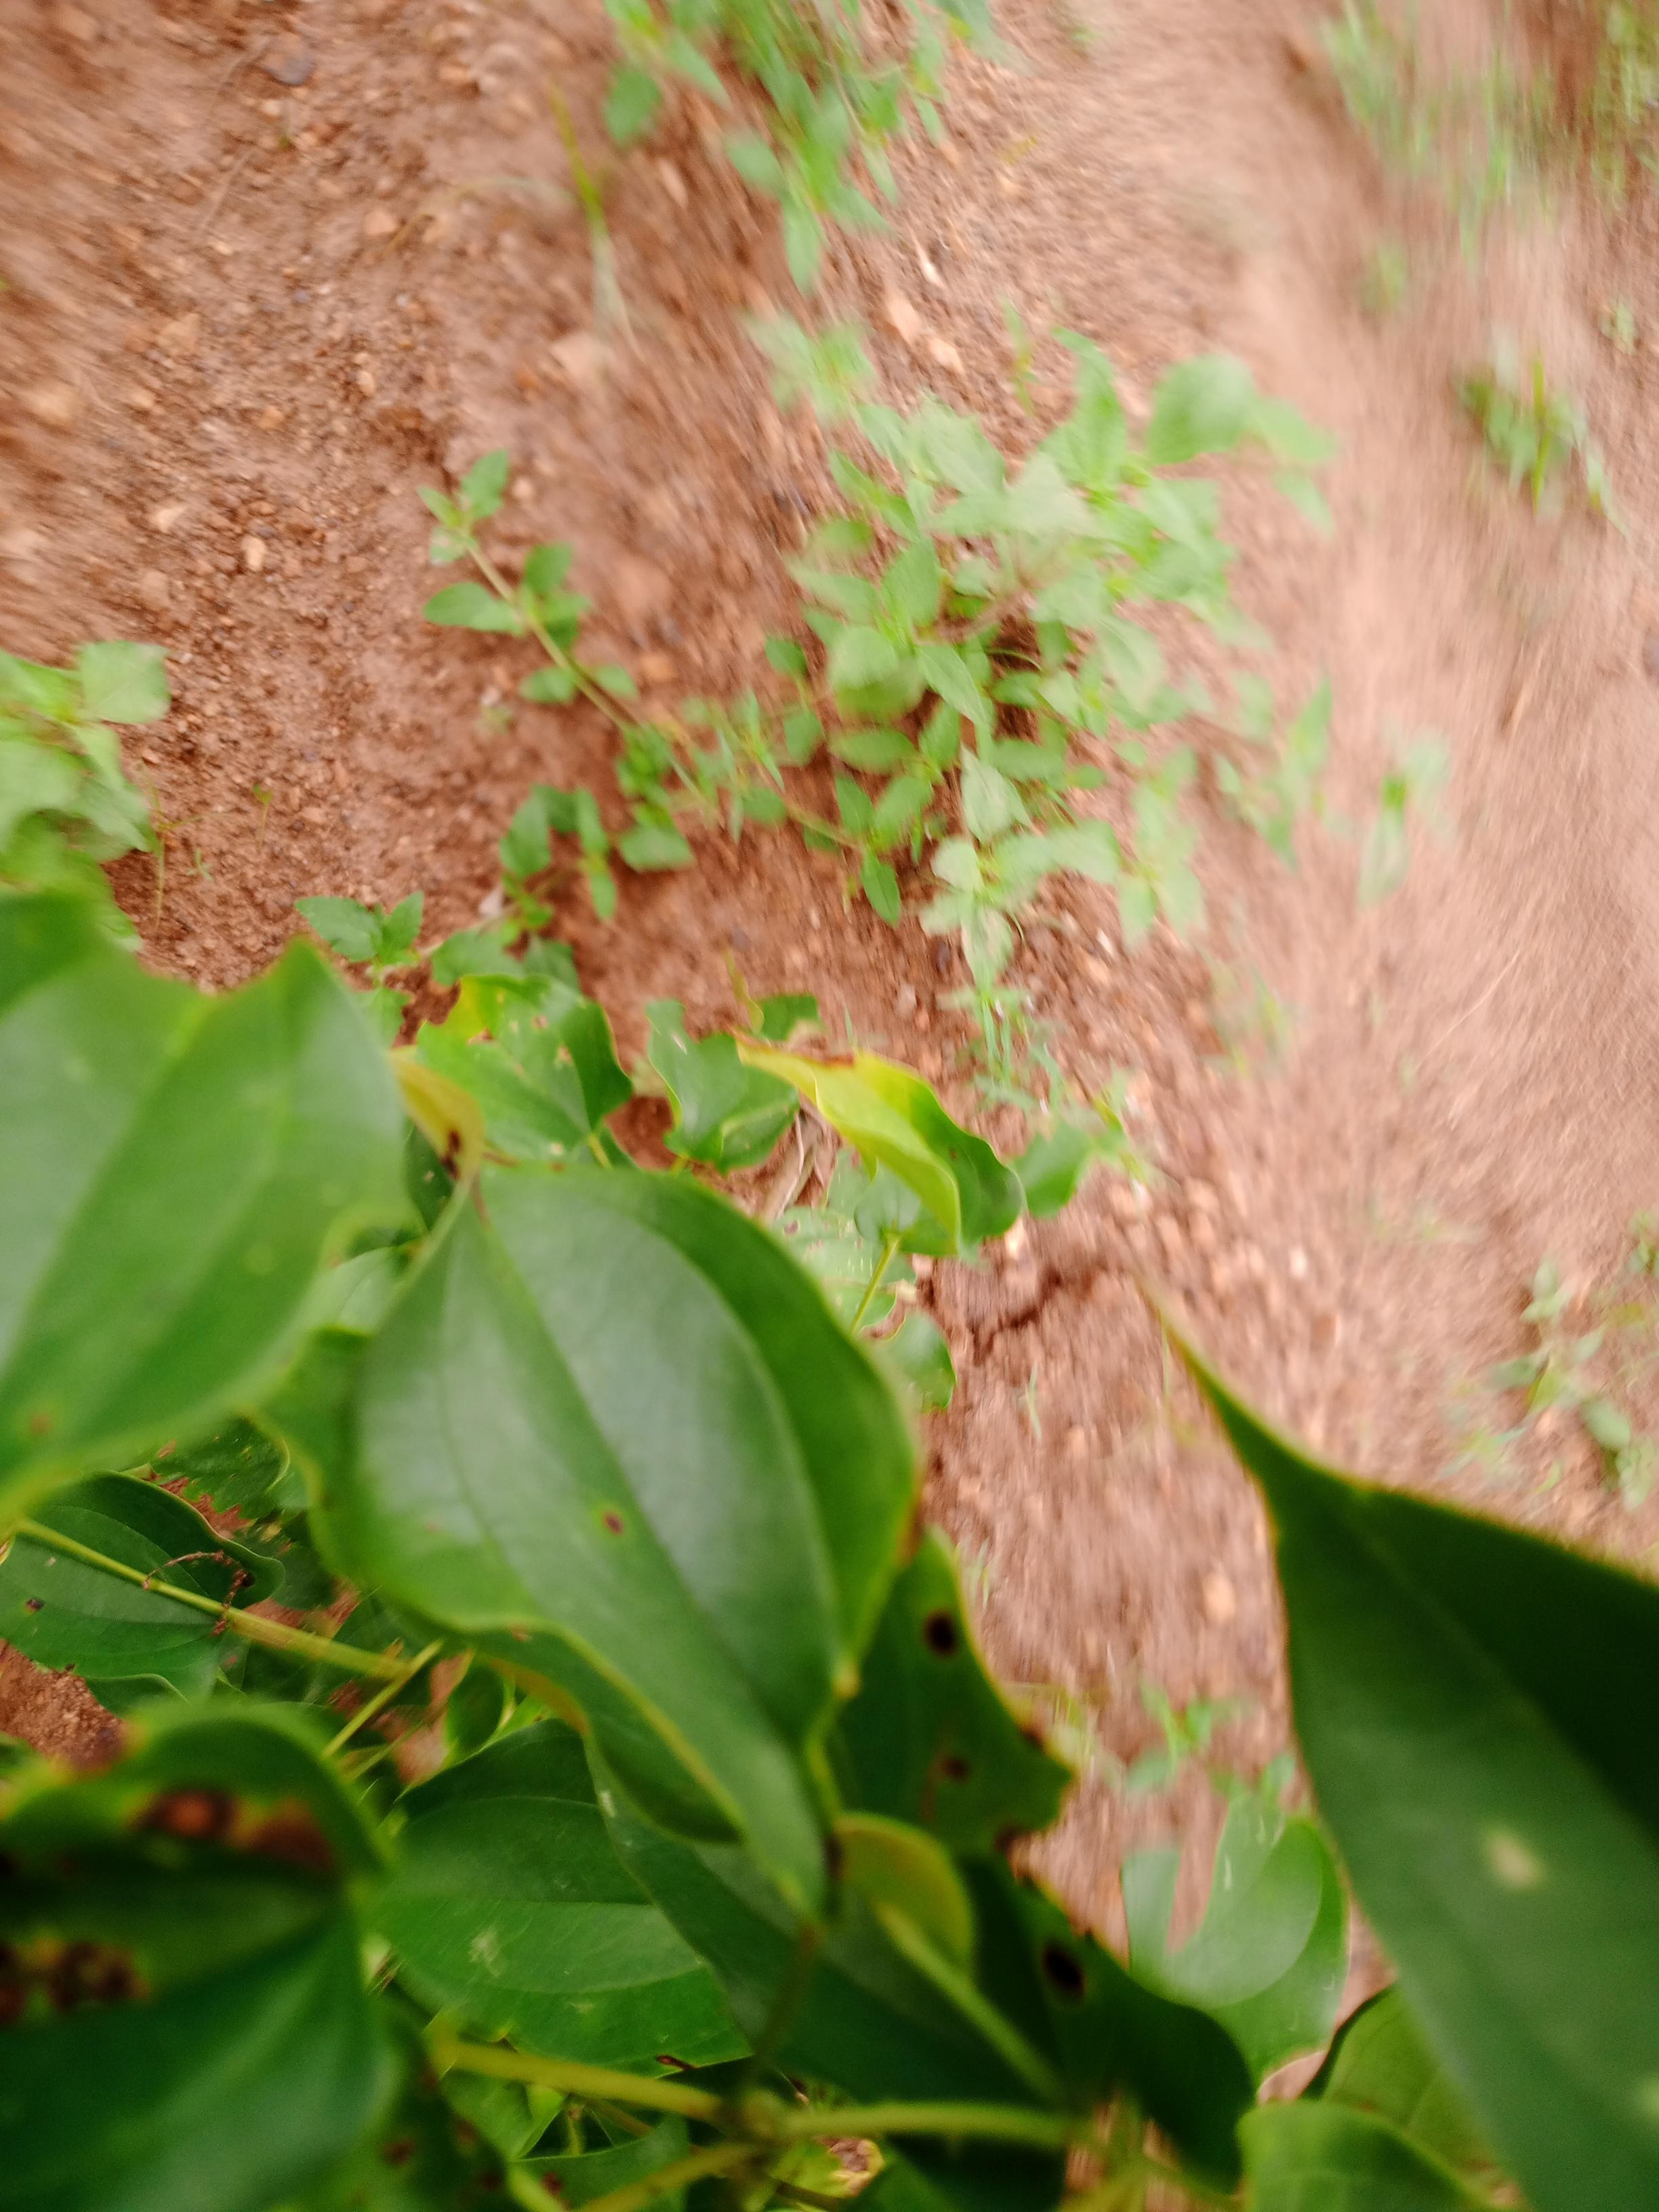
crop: yam
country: Nigeria
